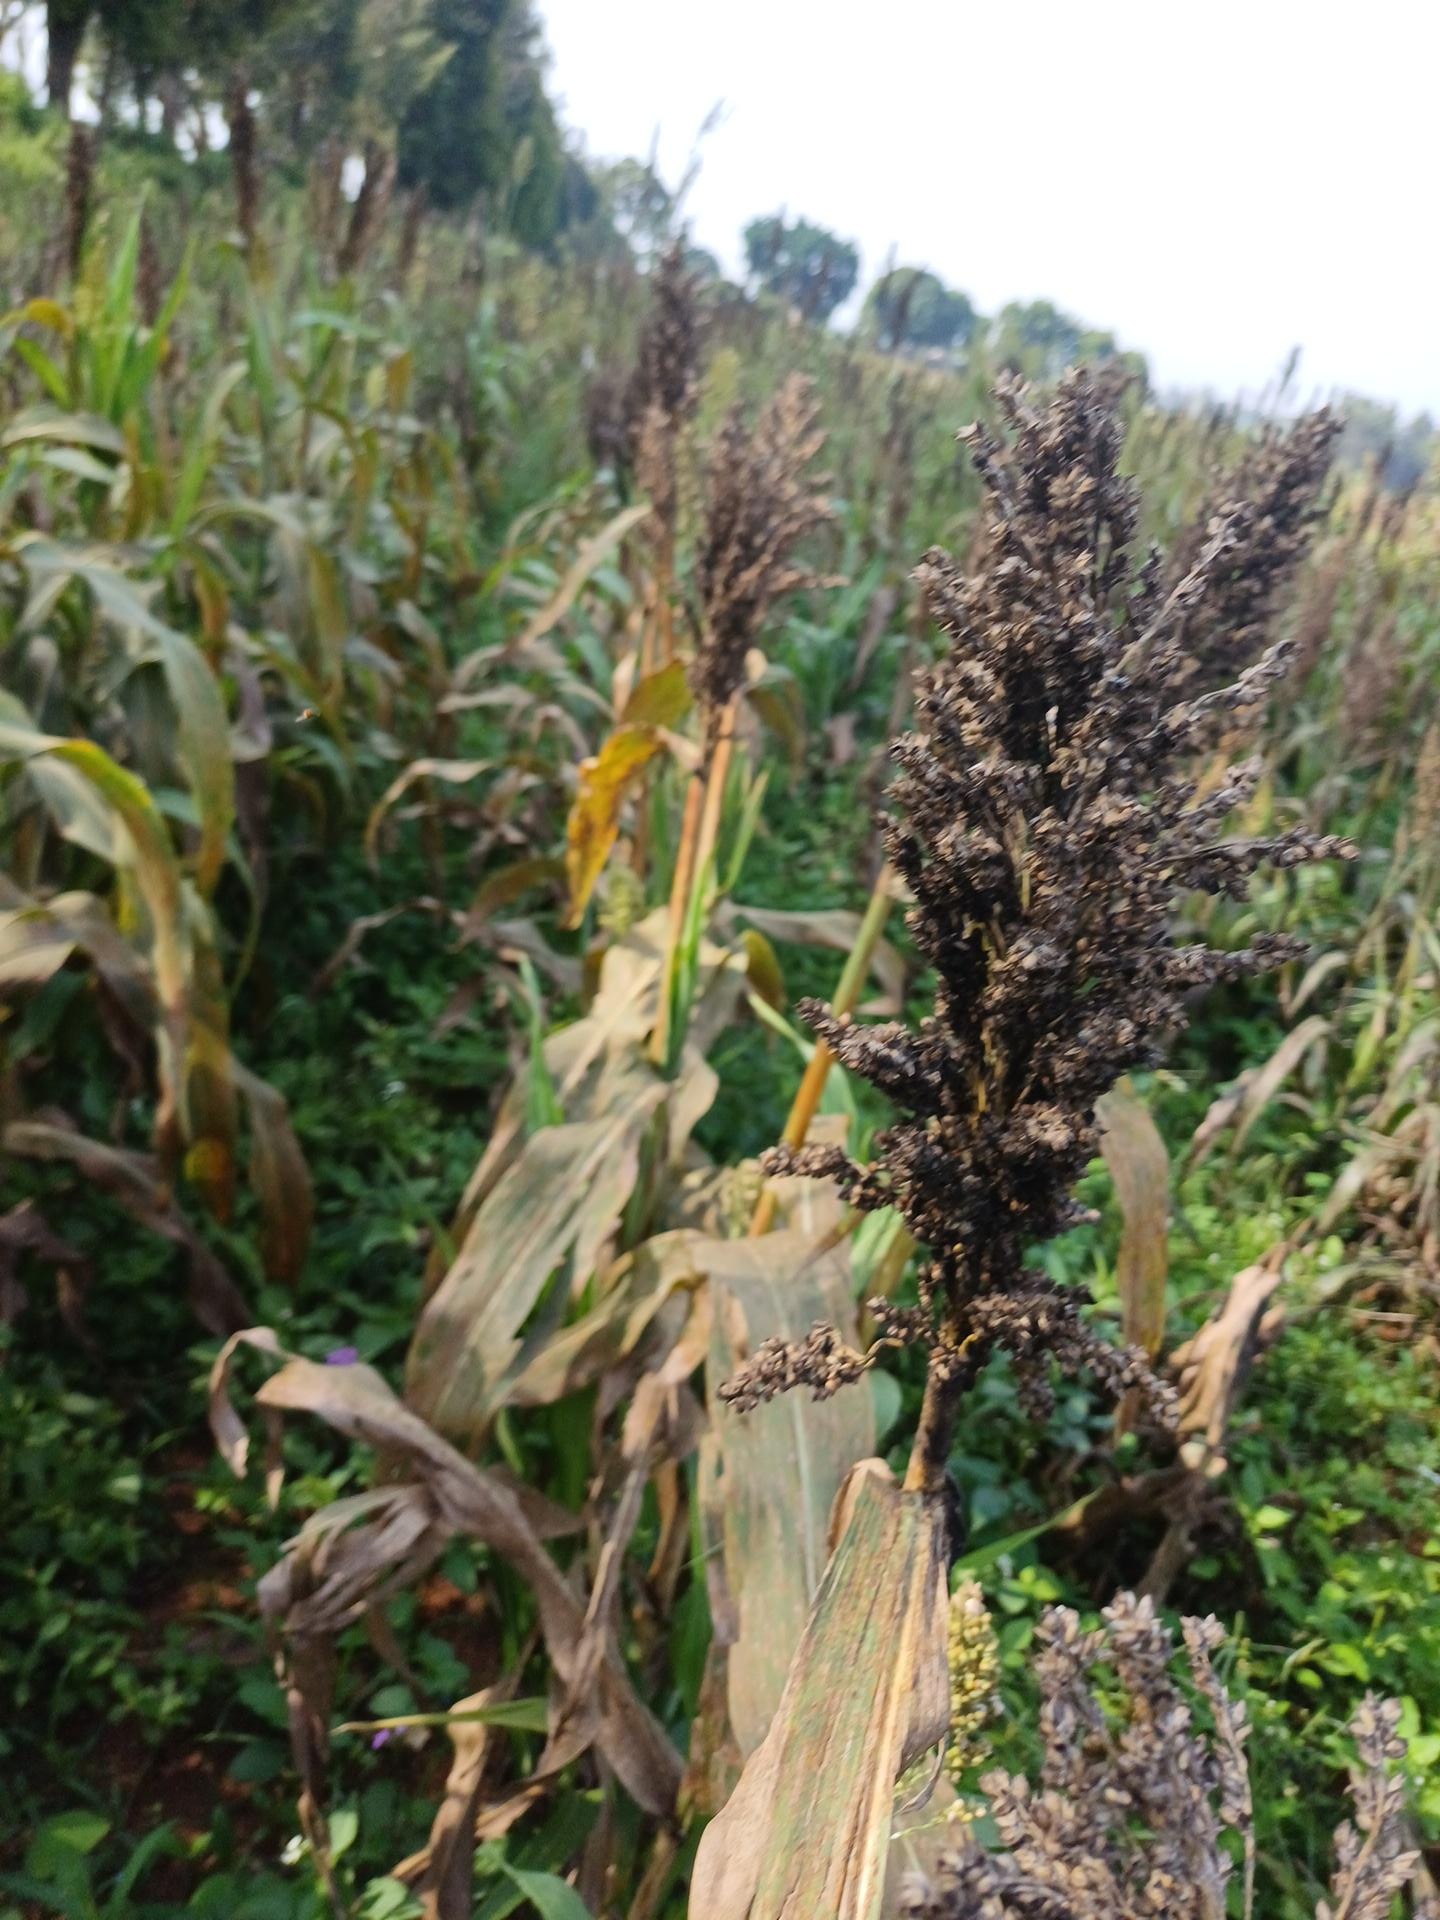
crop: sorghum
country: Kenya
